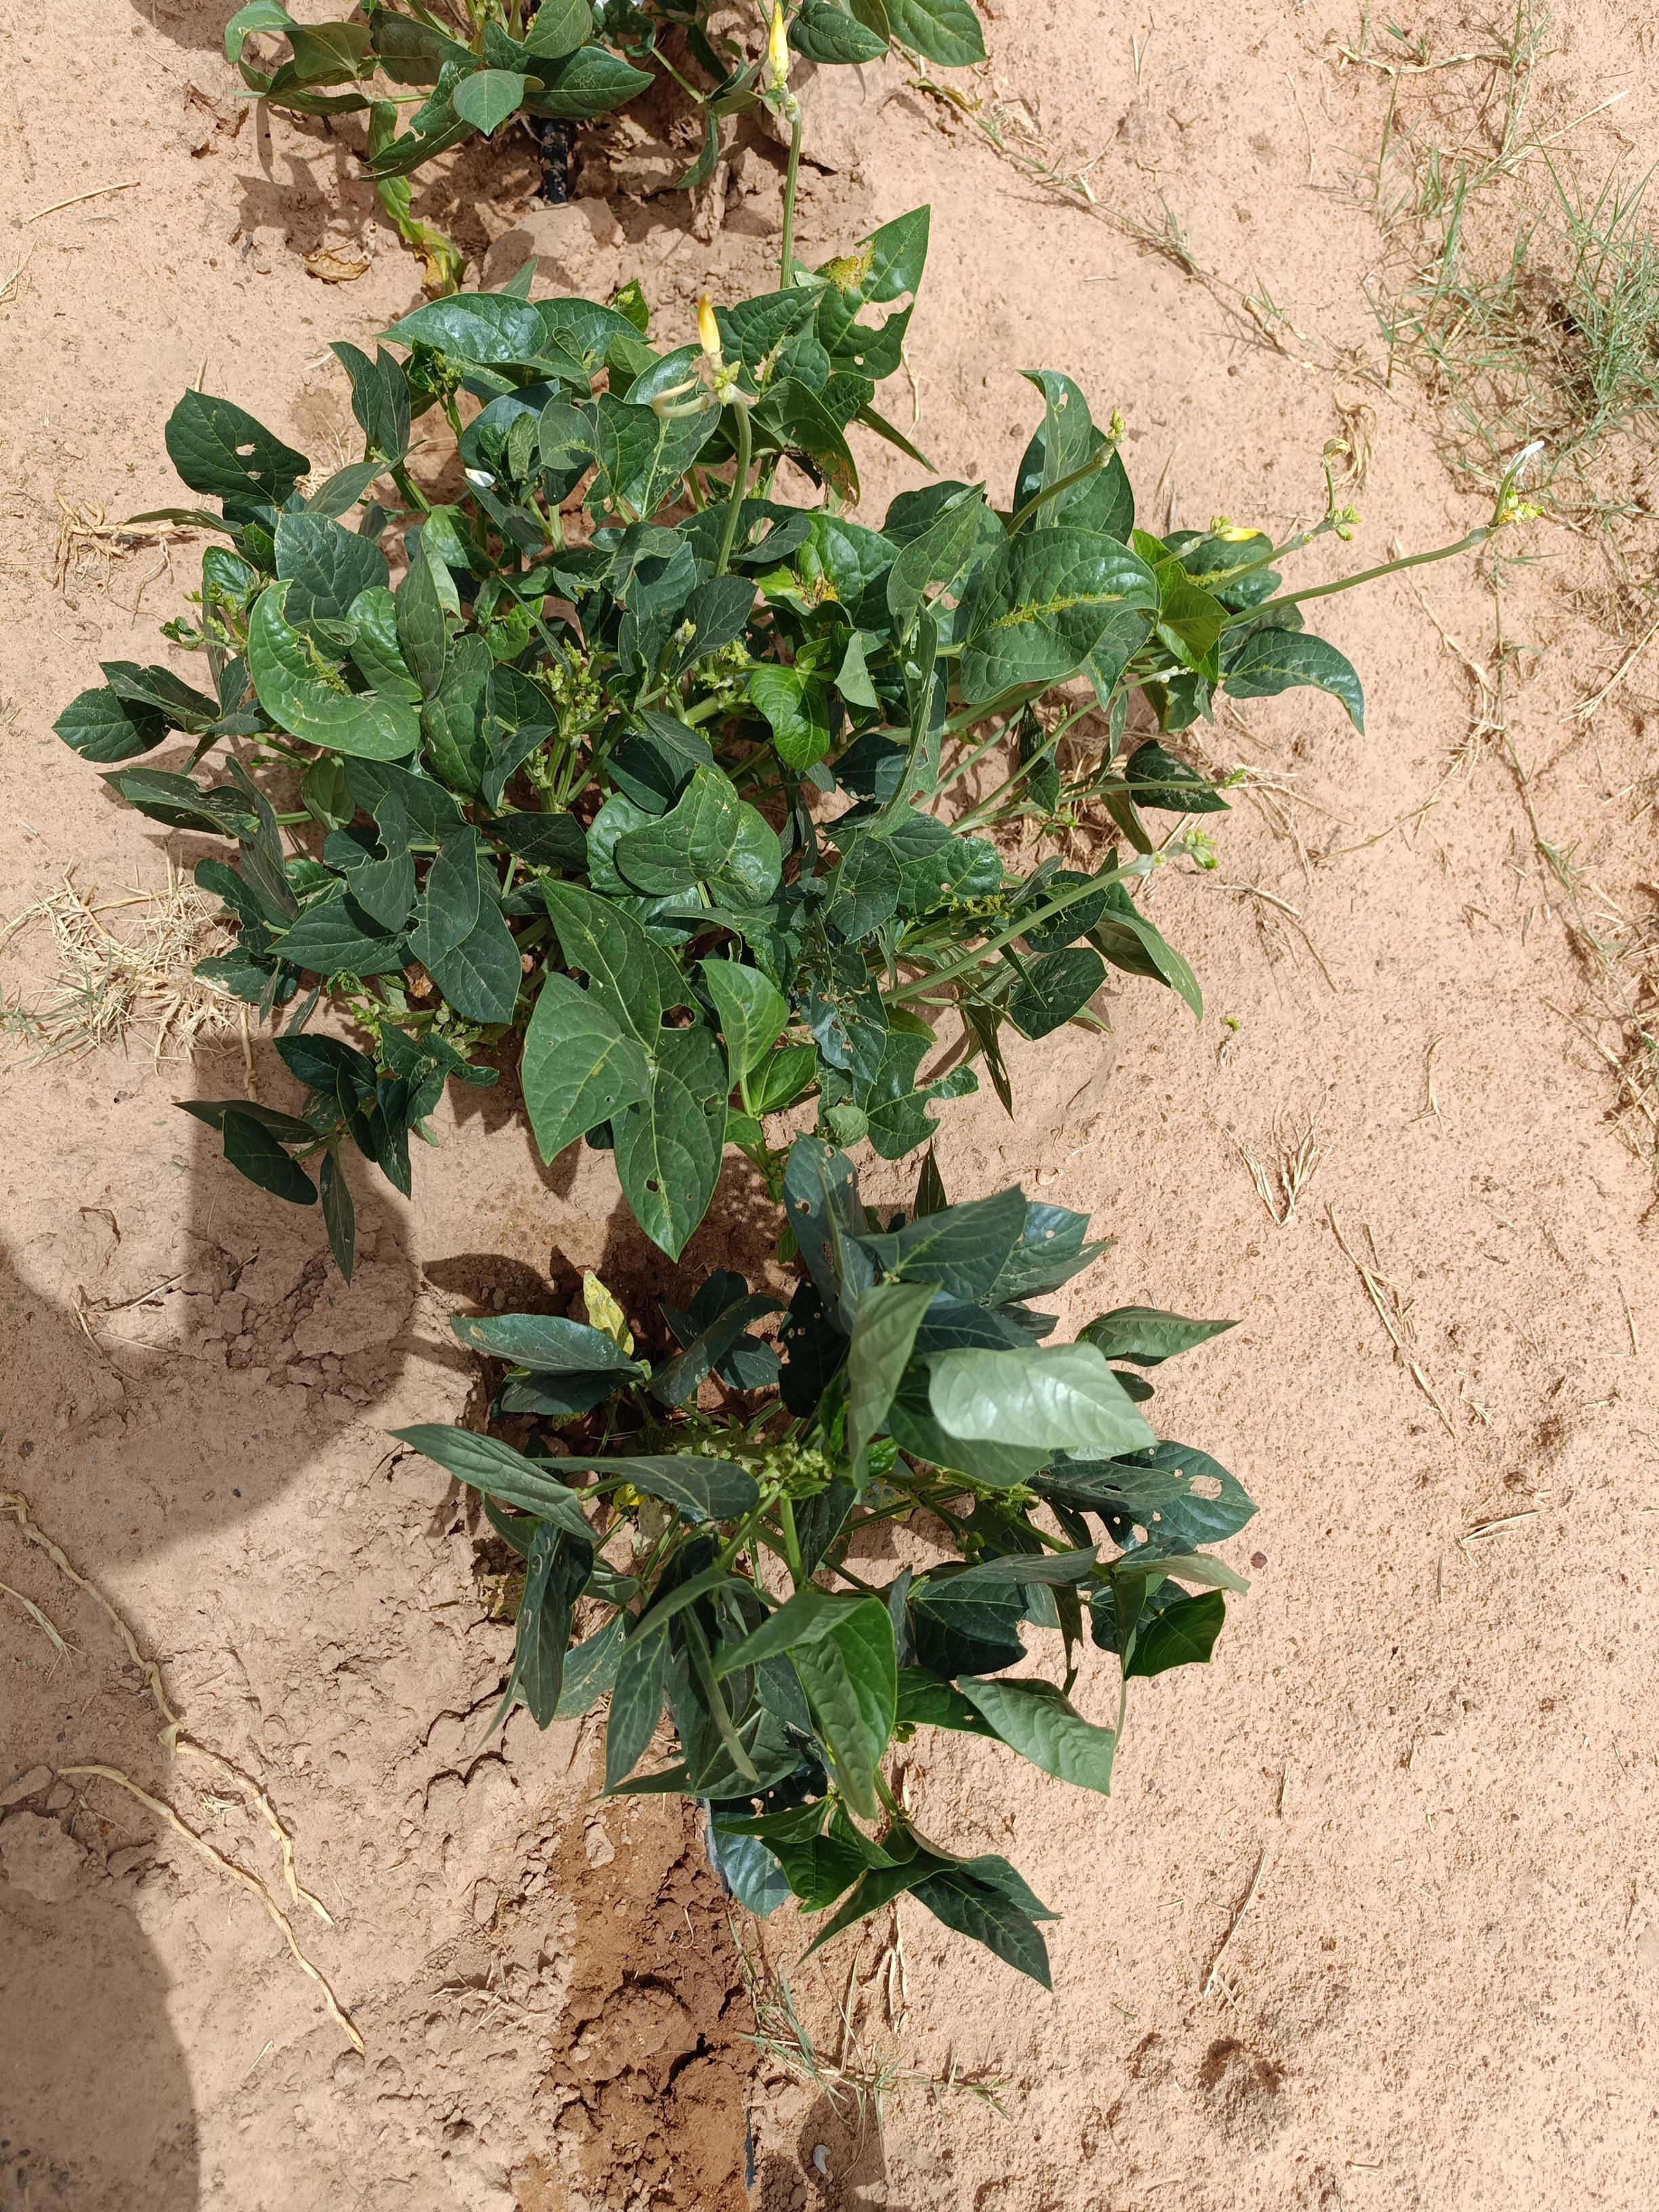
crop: cowpea
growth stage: flowering
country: Nigeria
